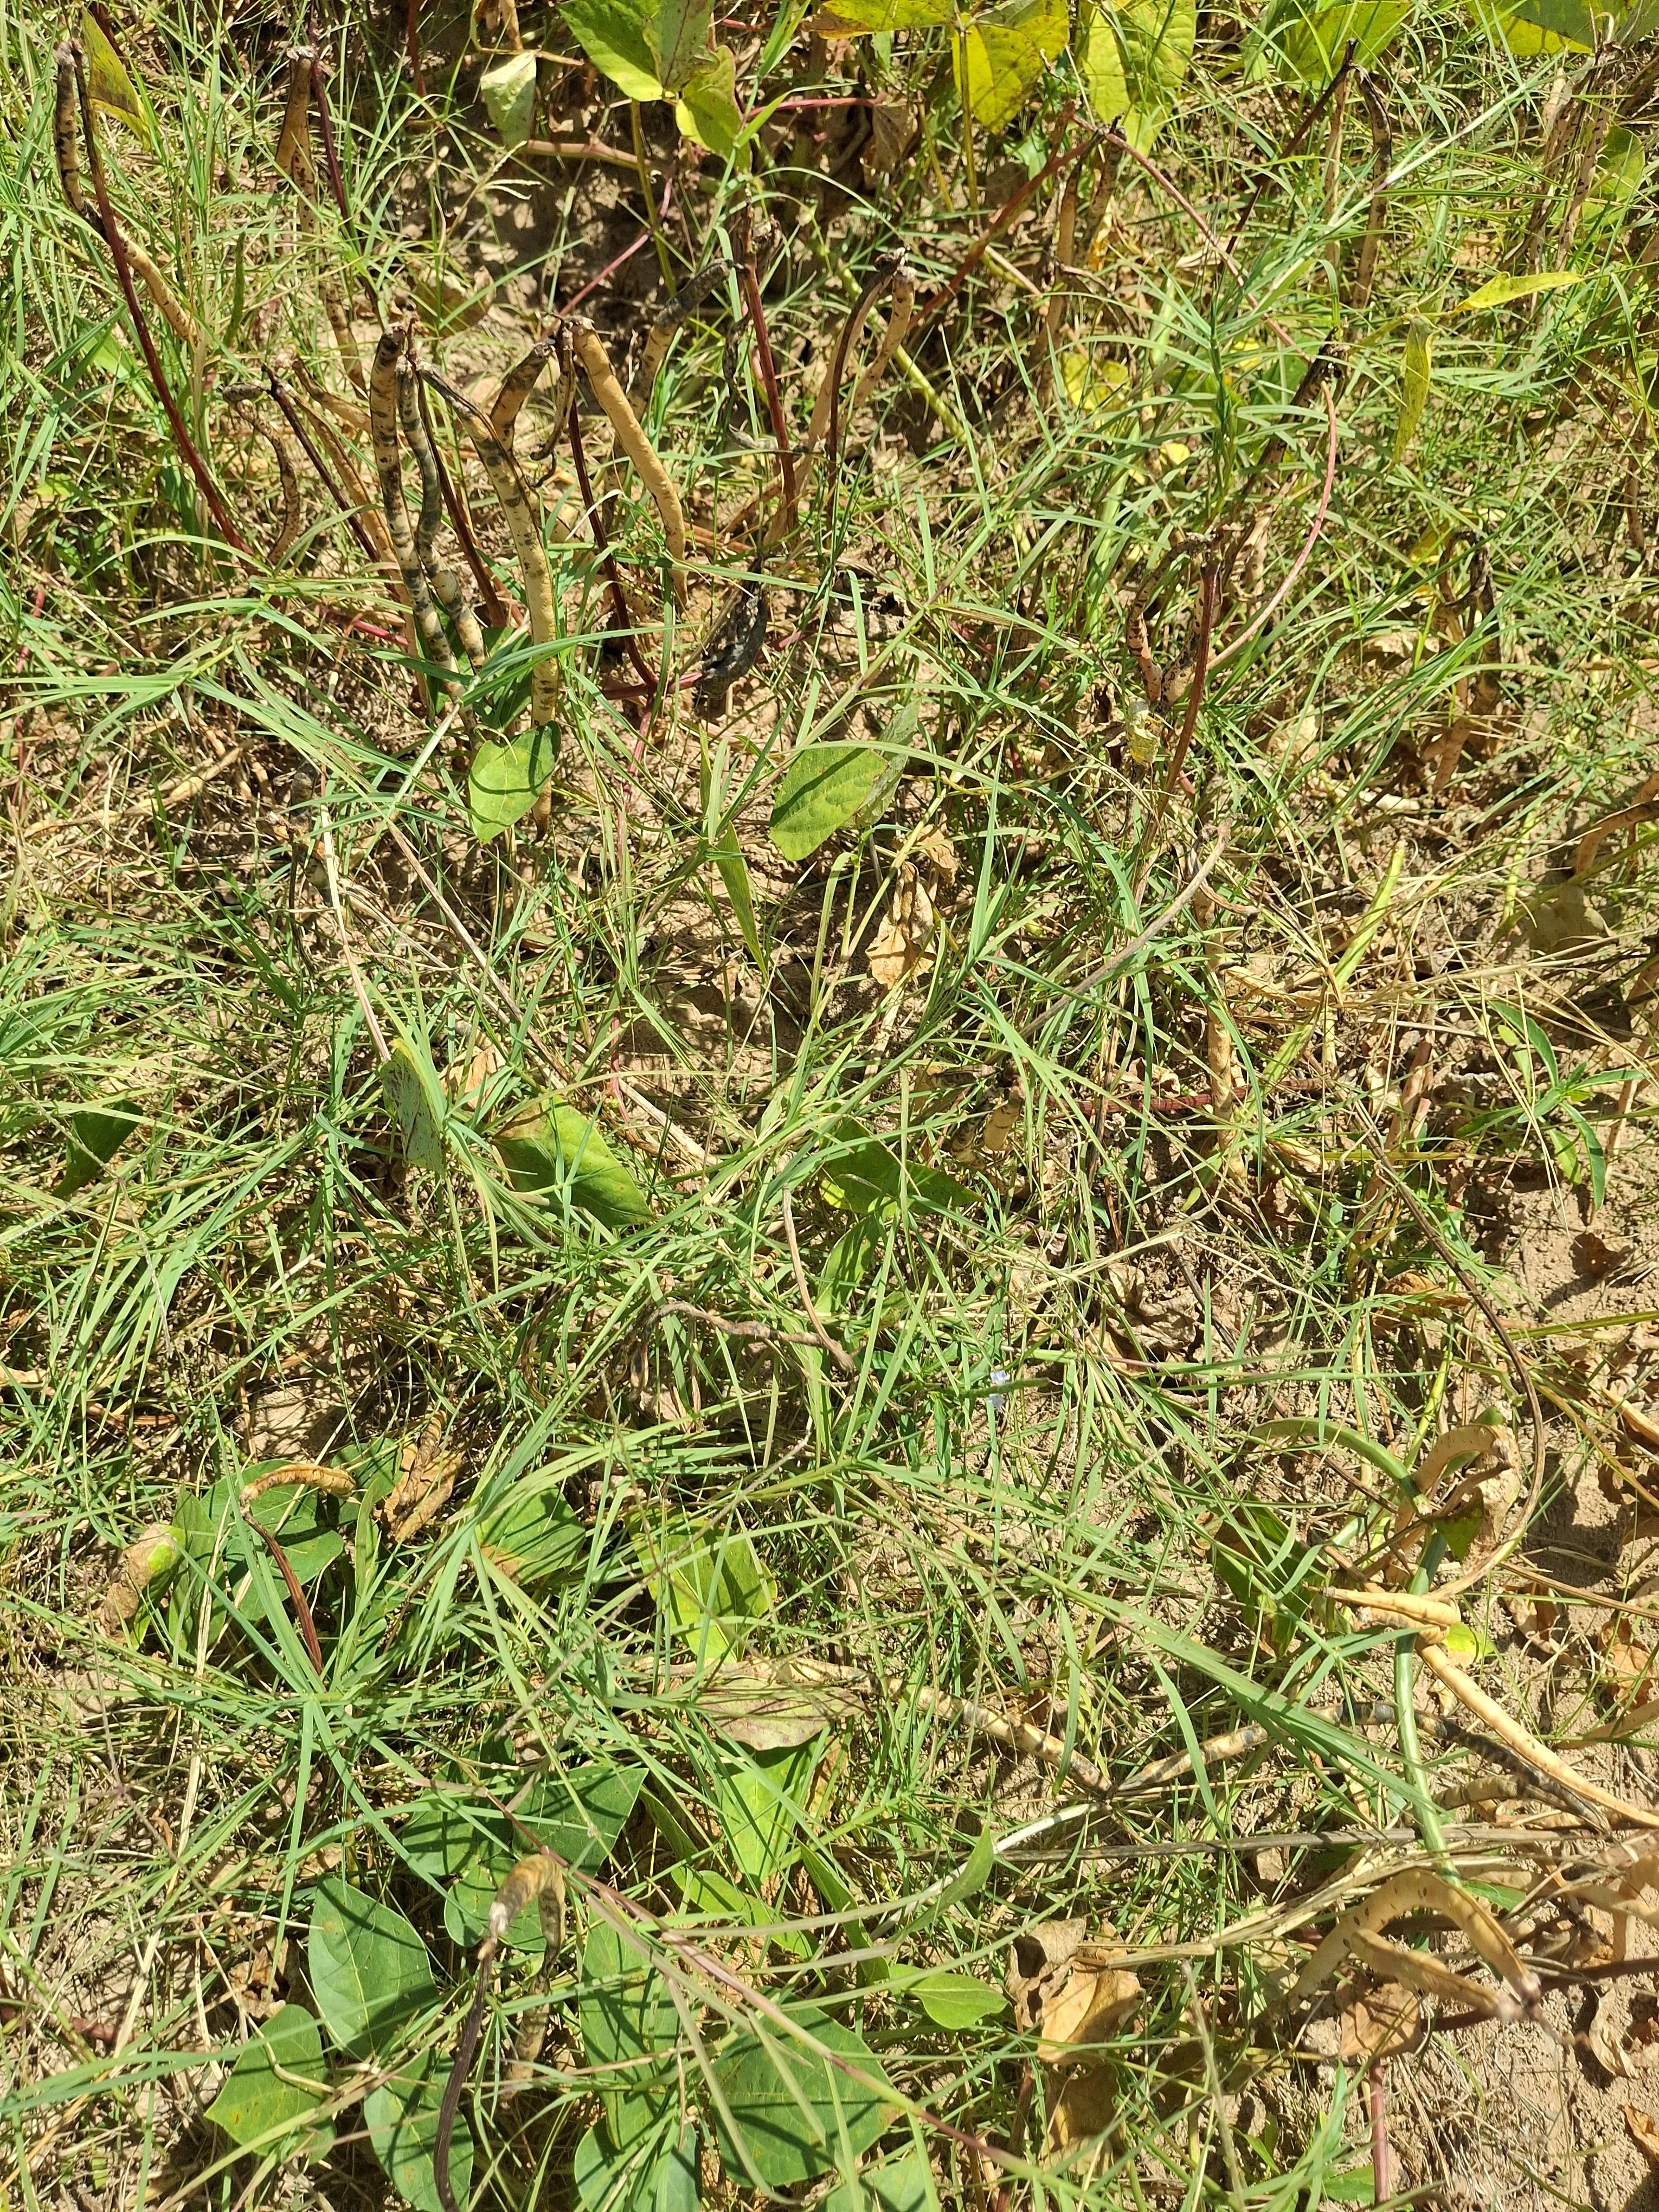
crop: cowpea
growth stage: maturity
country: Nigeria
